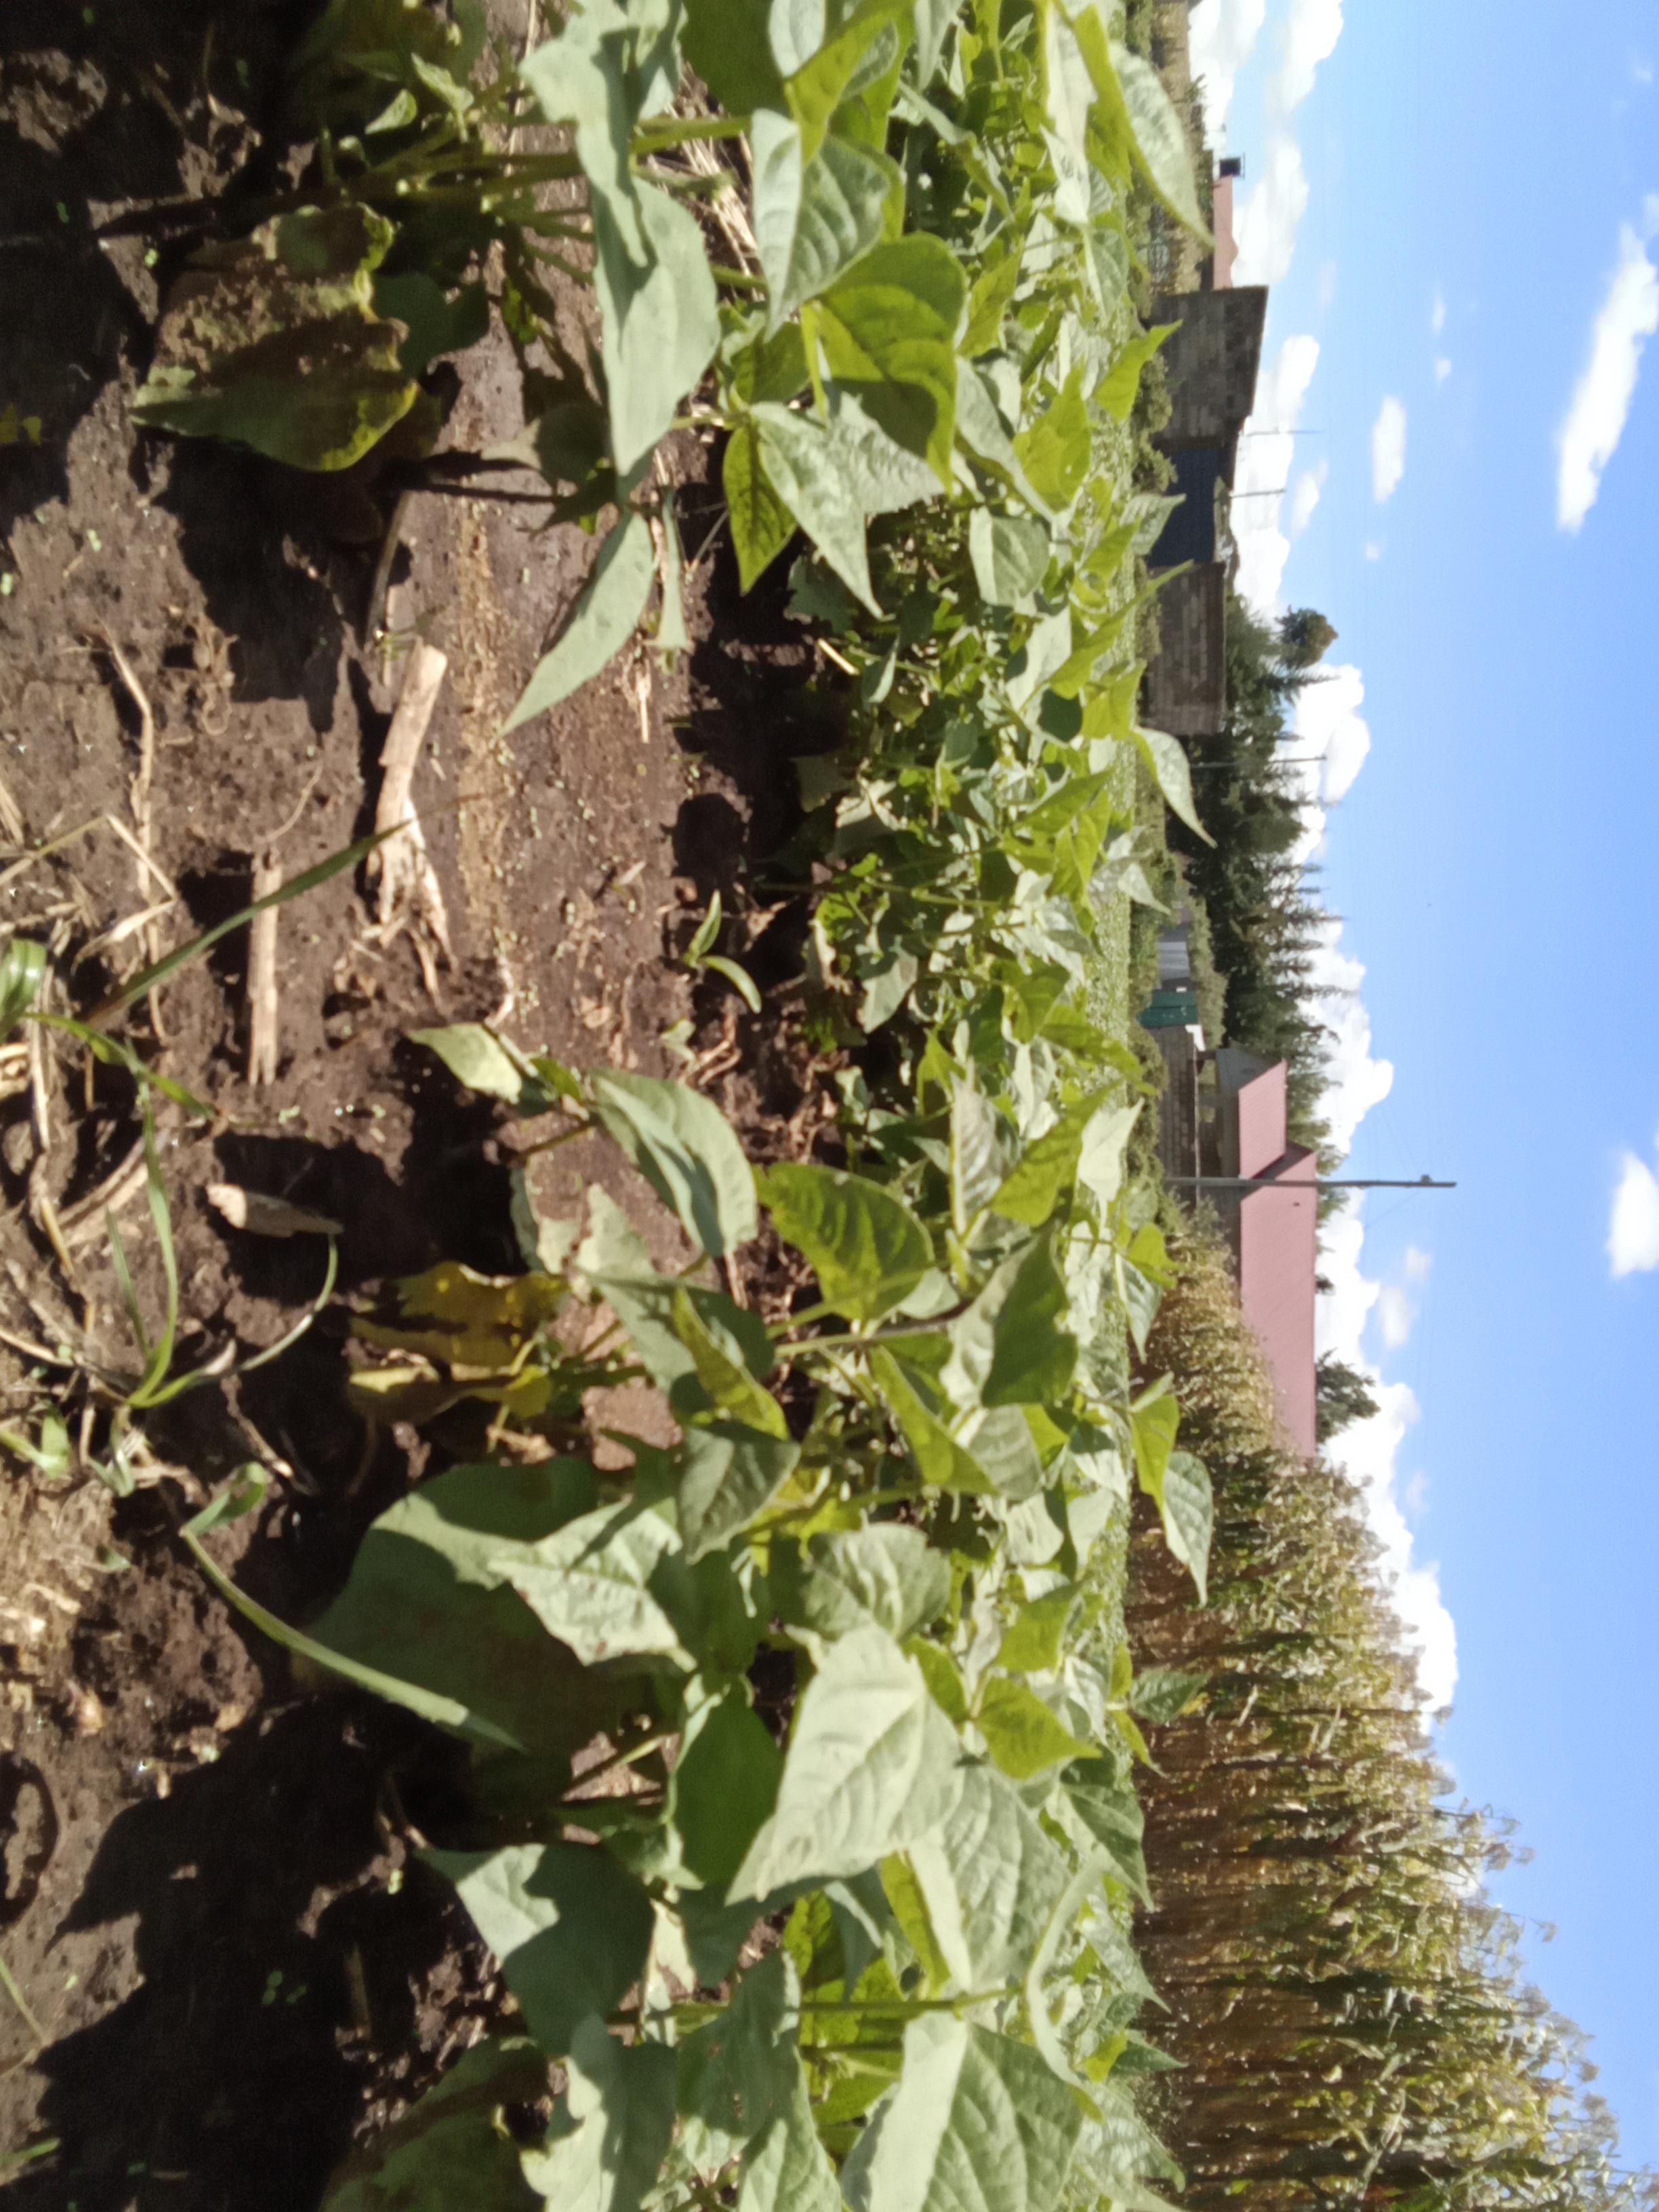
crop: common bean
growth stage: vegetative
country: Kenya
